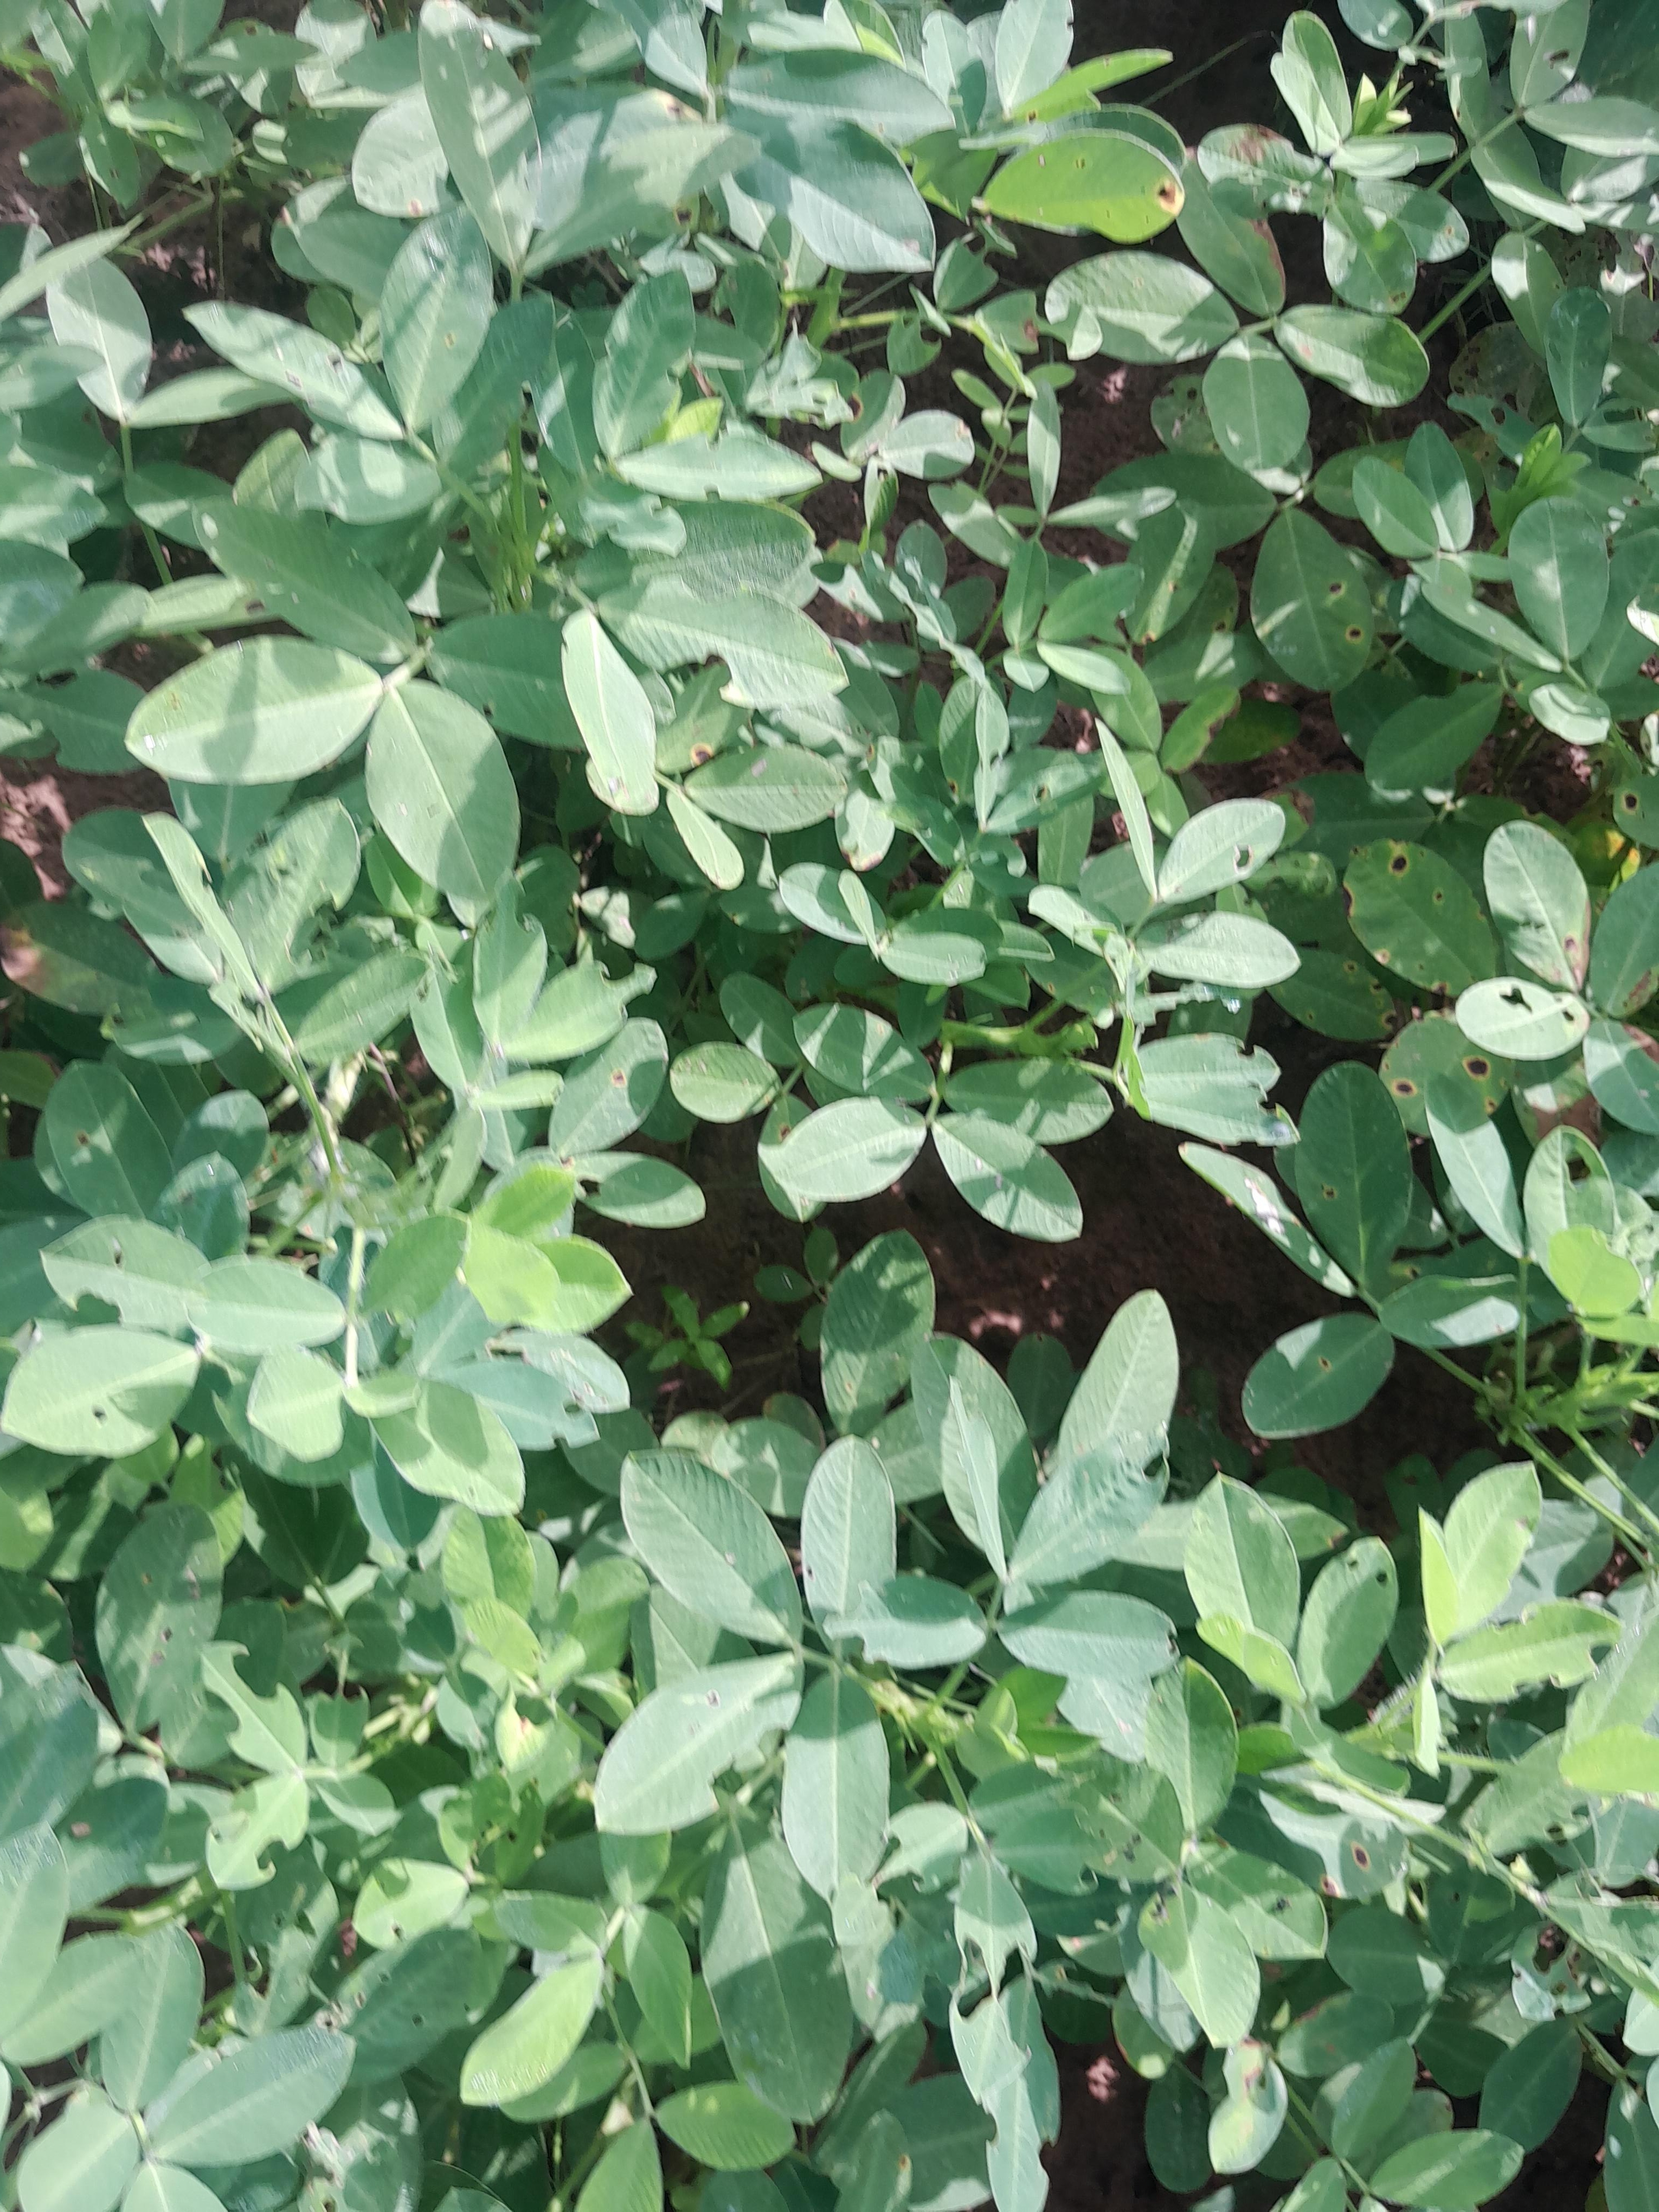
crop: groundnut
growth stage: flowering
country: Senegal
